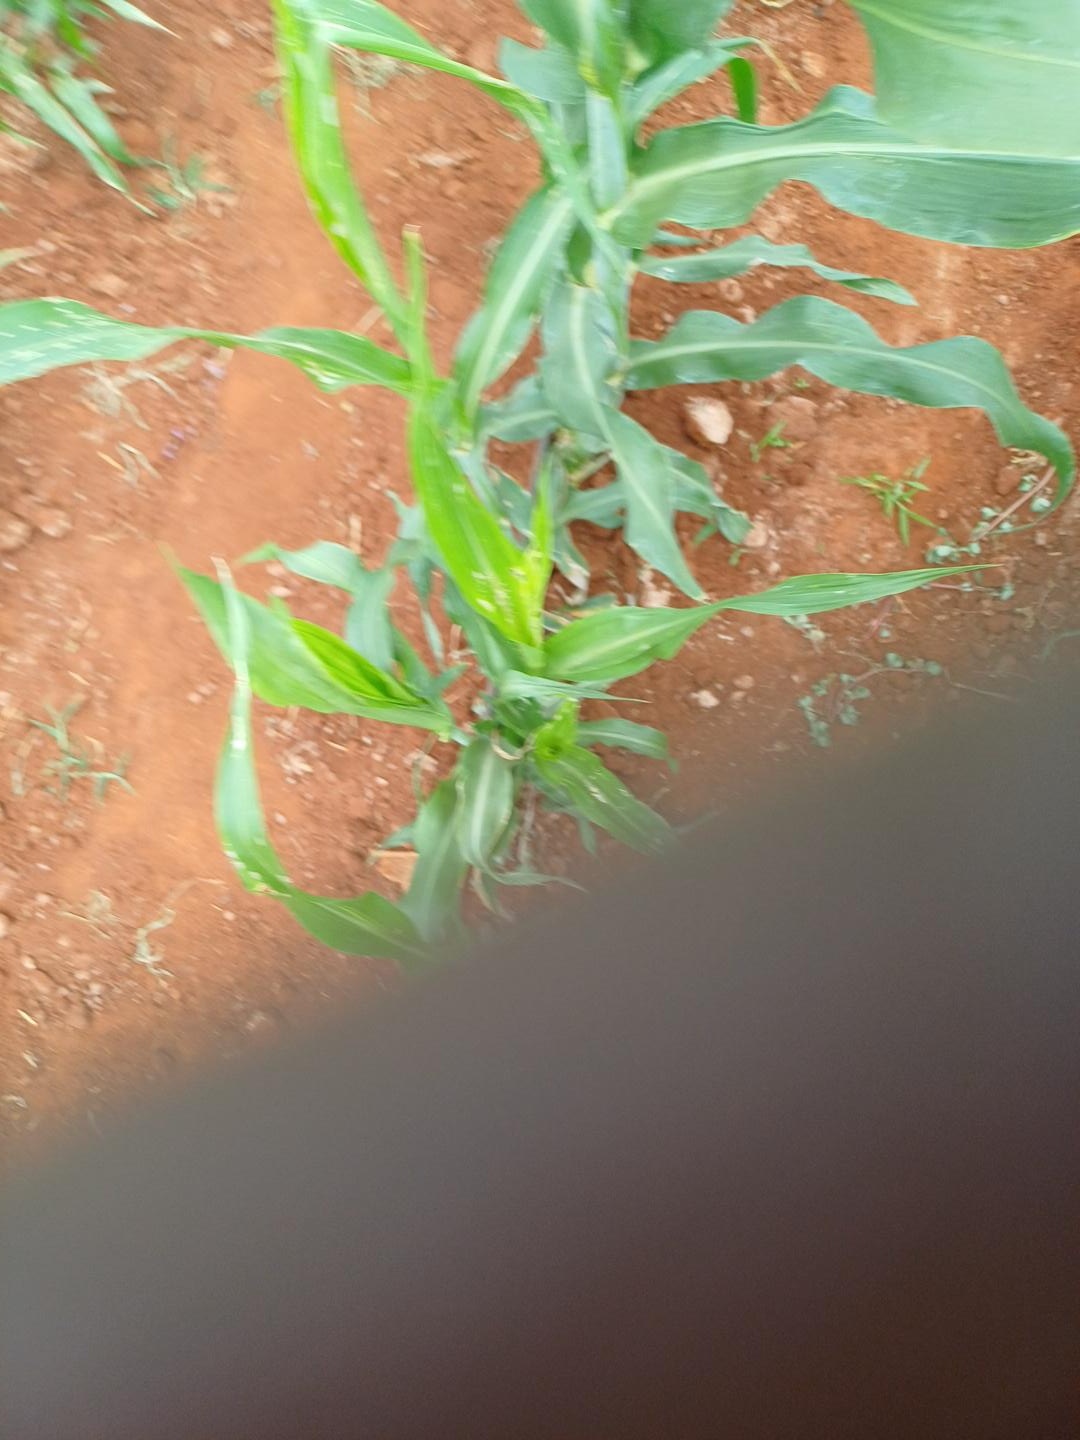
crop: sorghum
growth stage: vegetative
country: Kenya
